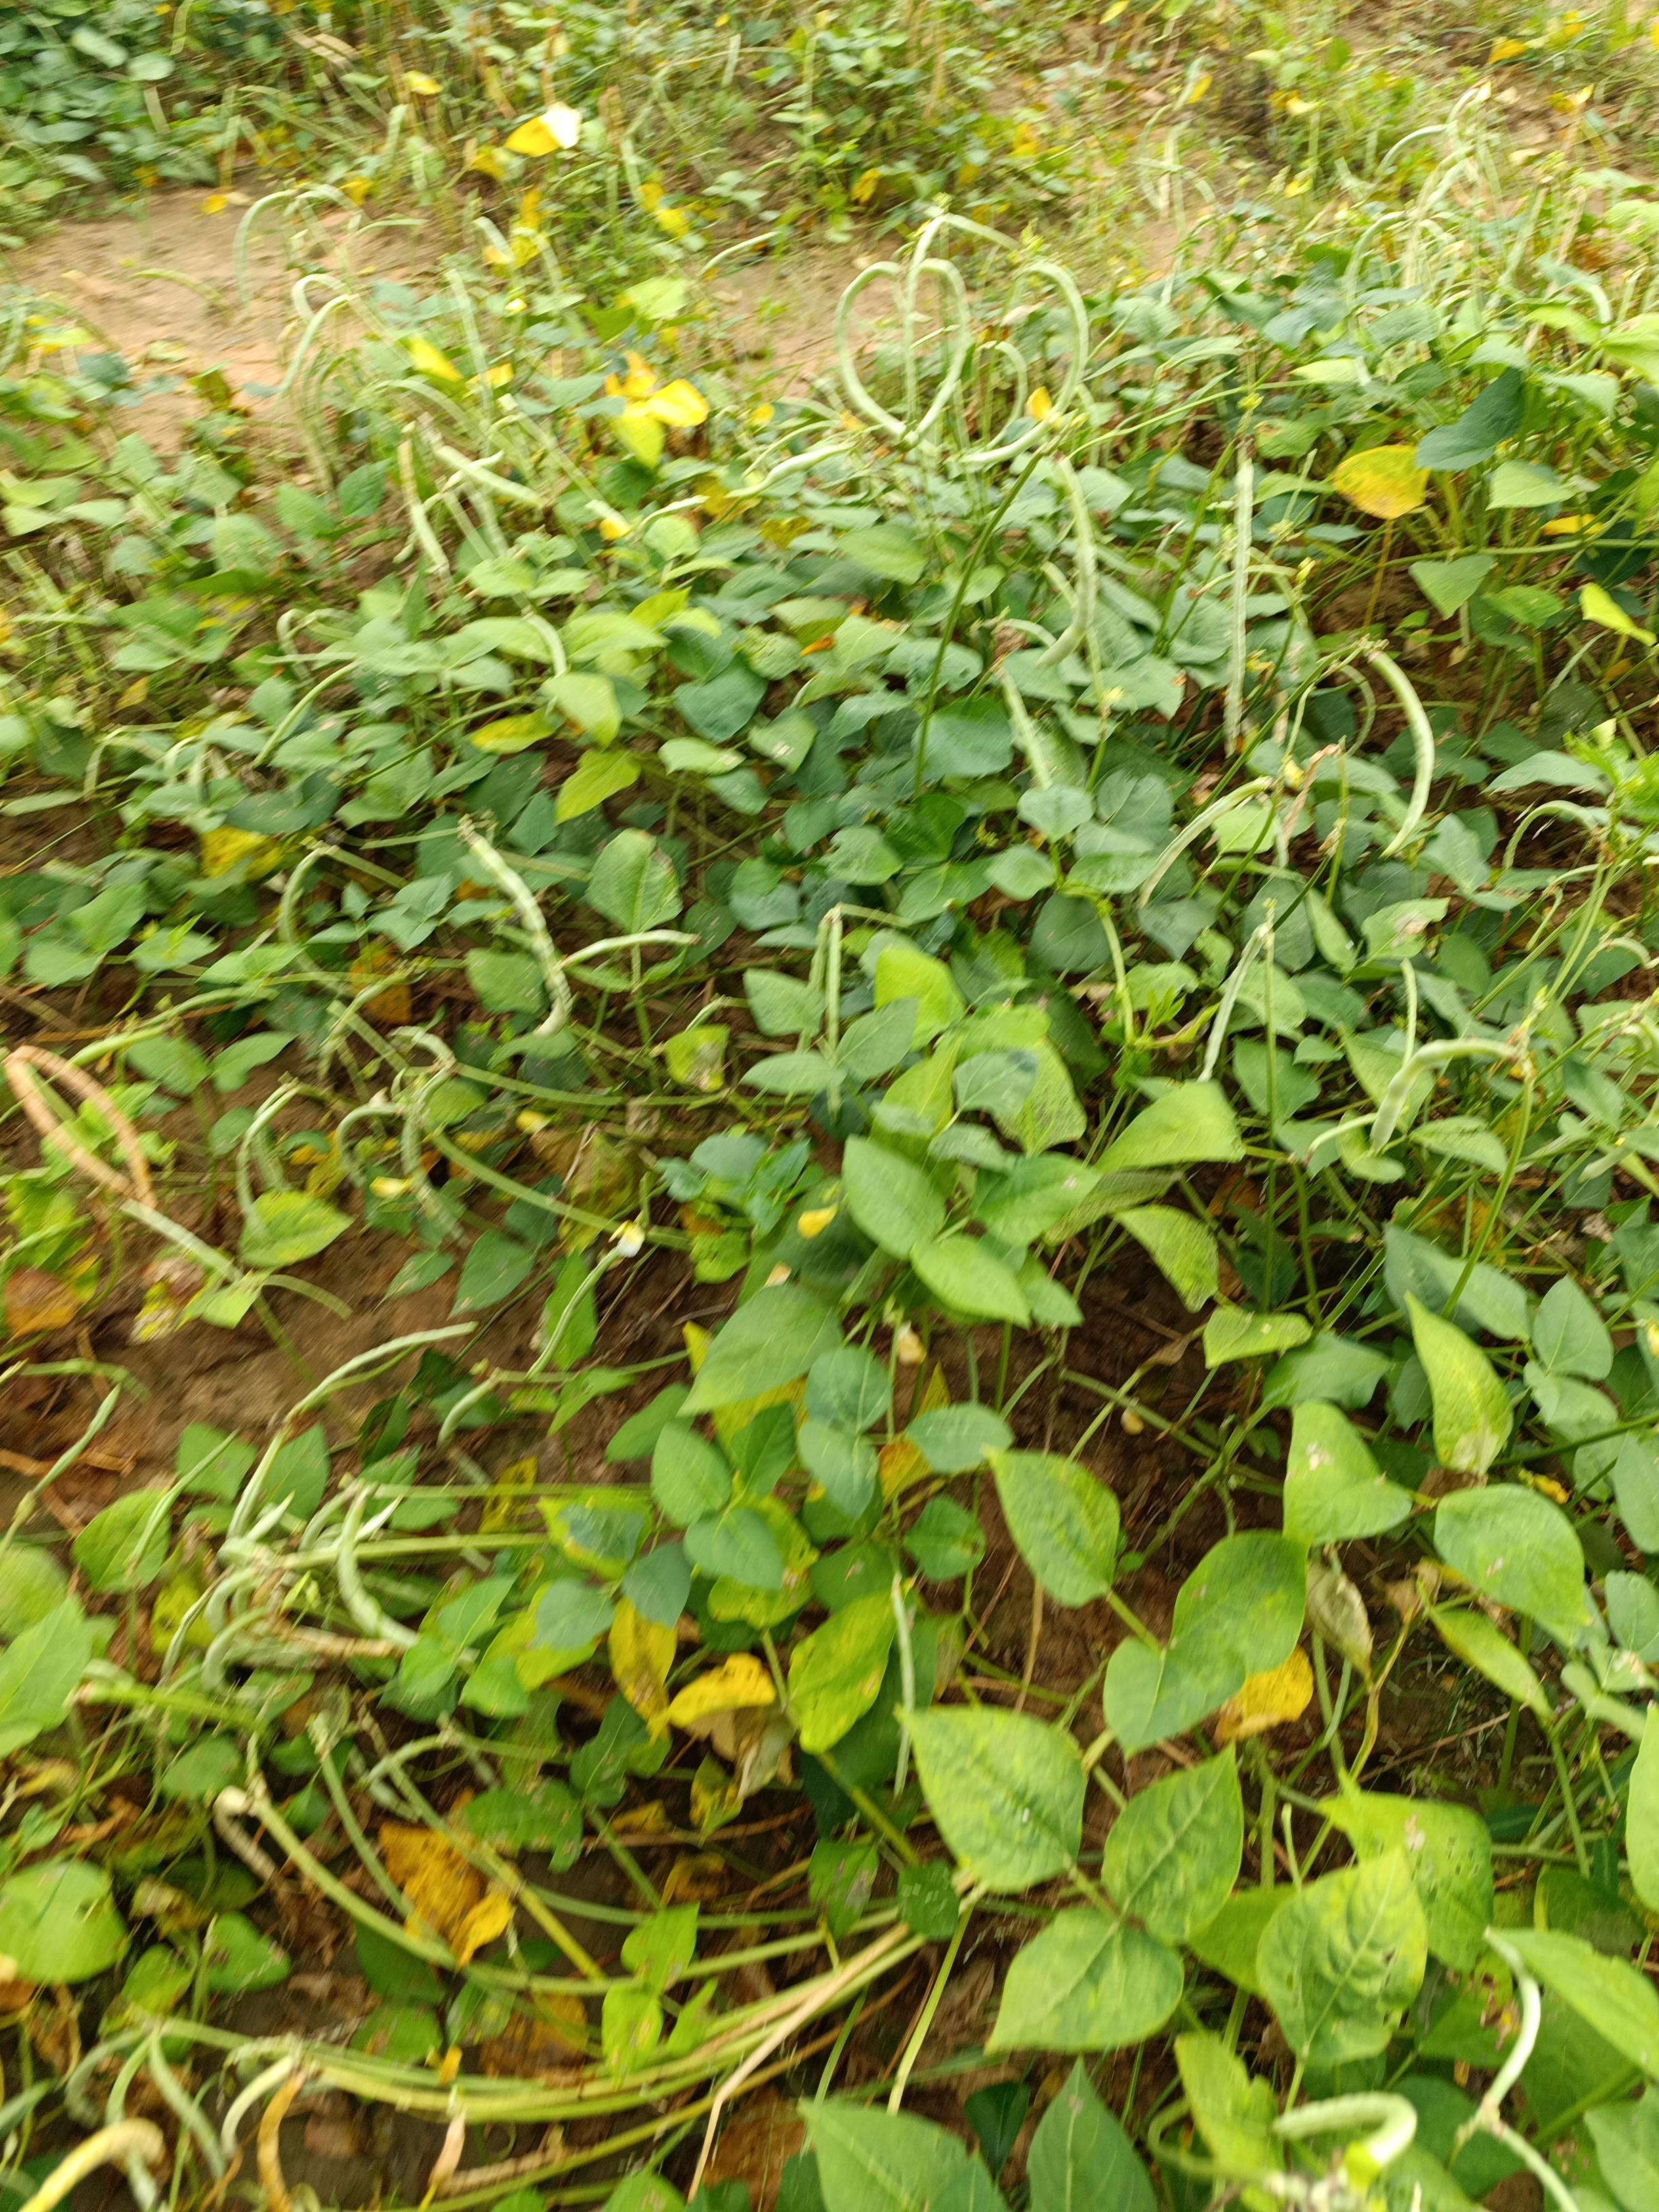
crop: cowpea
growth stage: maturity
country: Nigeria
